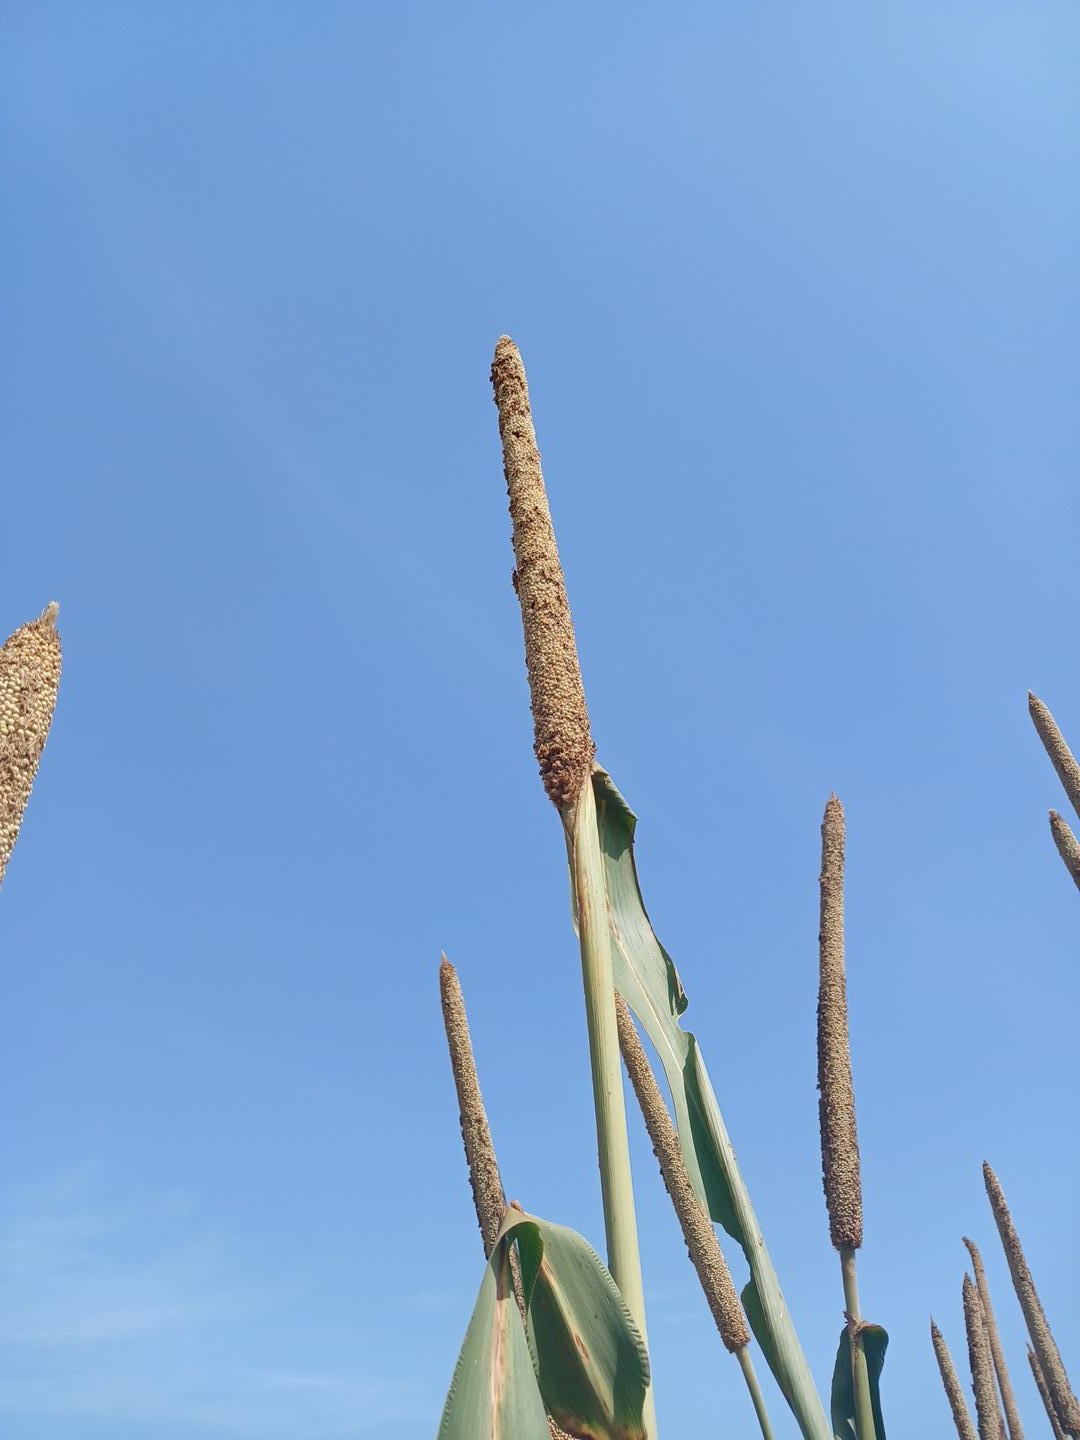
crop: pearl millet
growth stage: maturity
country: Senegal
